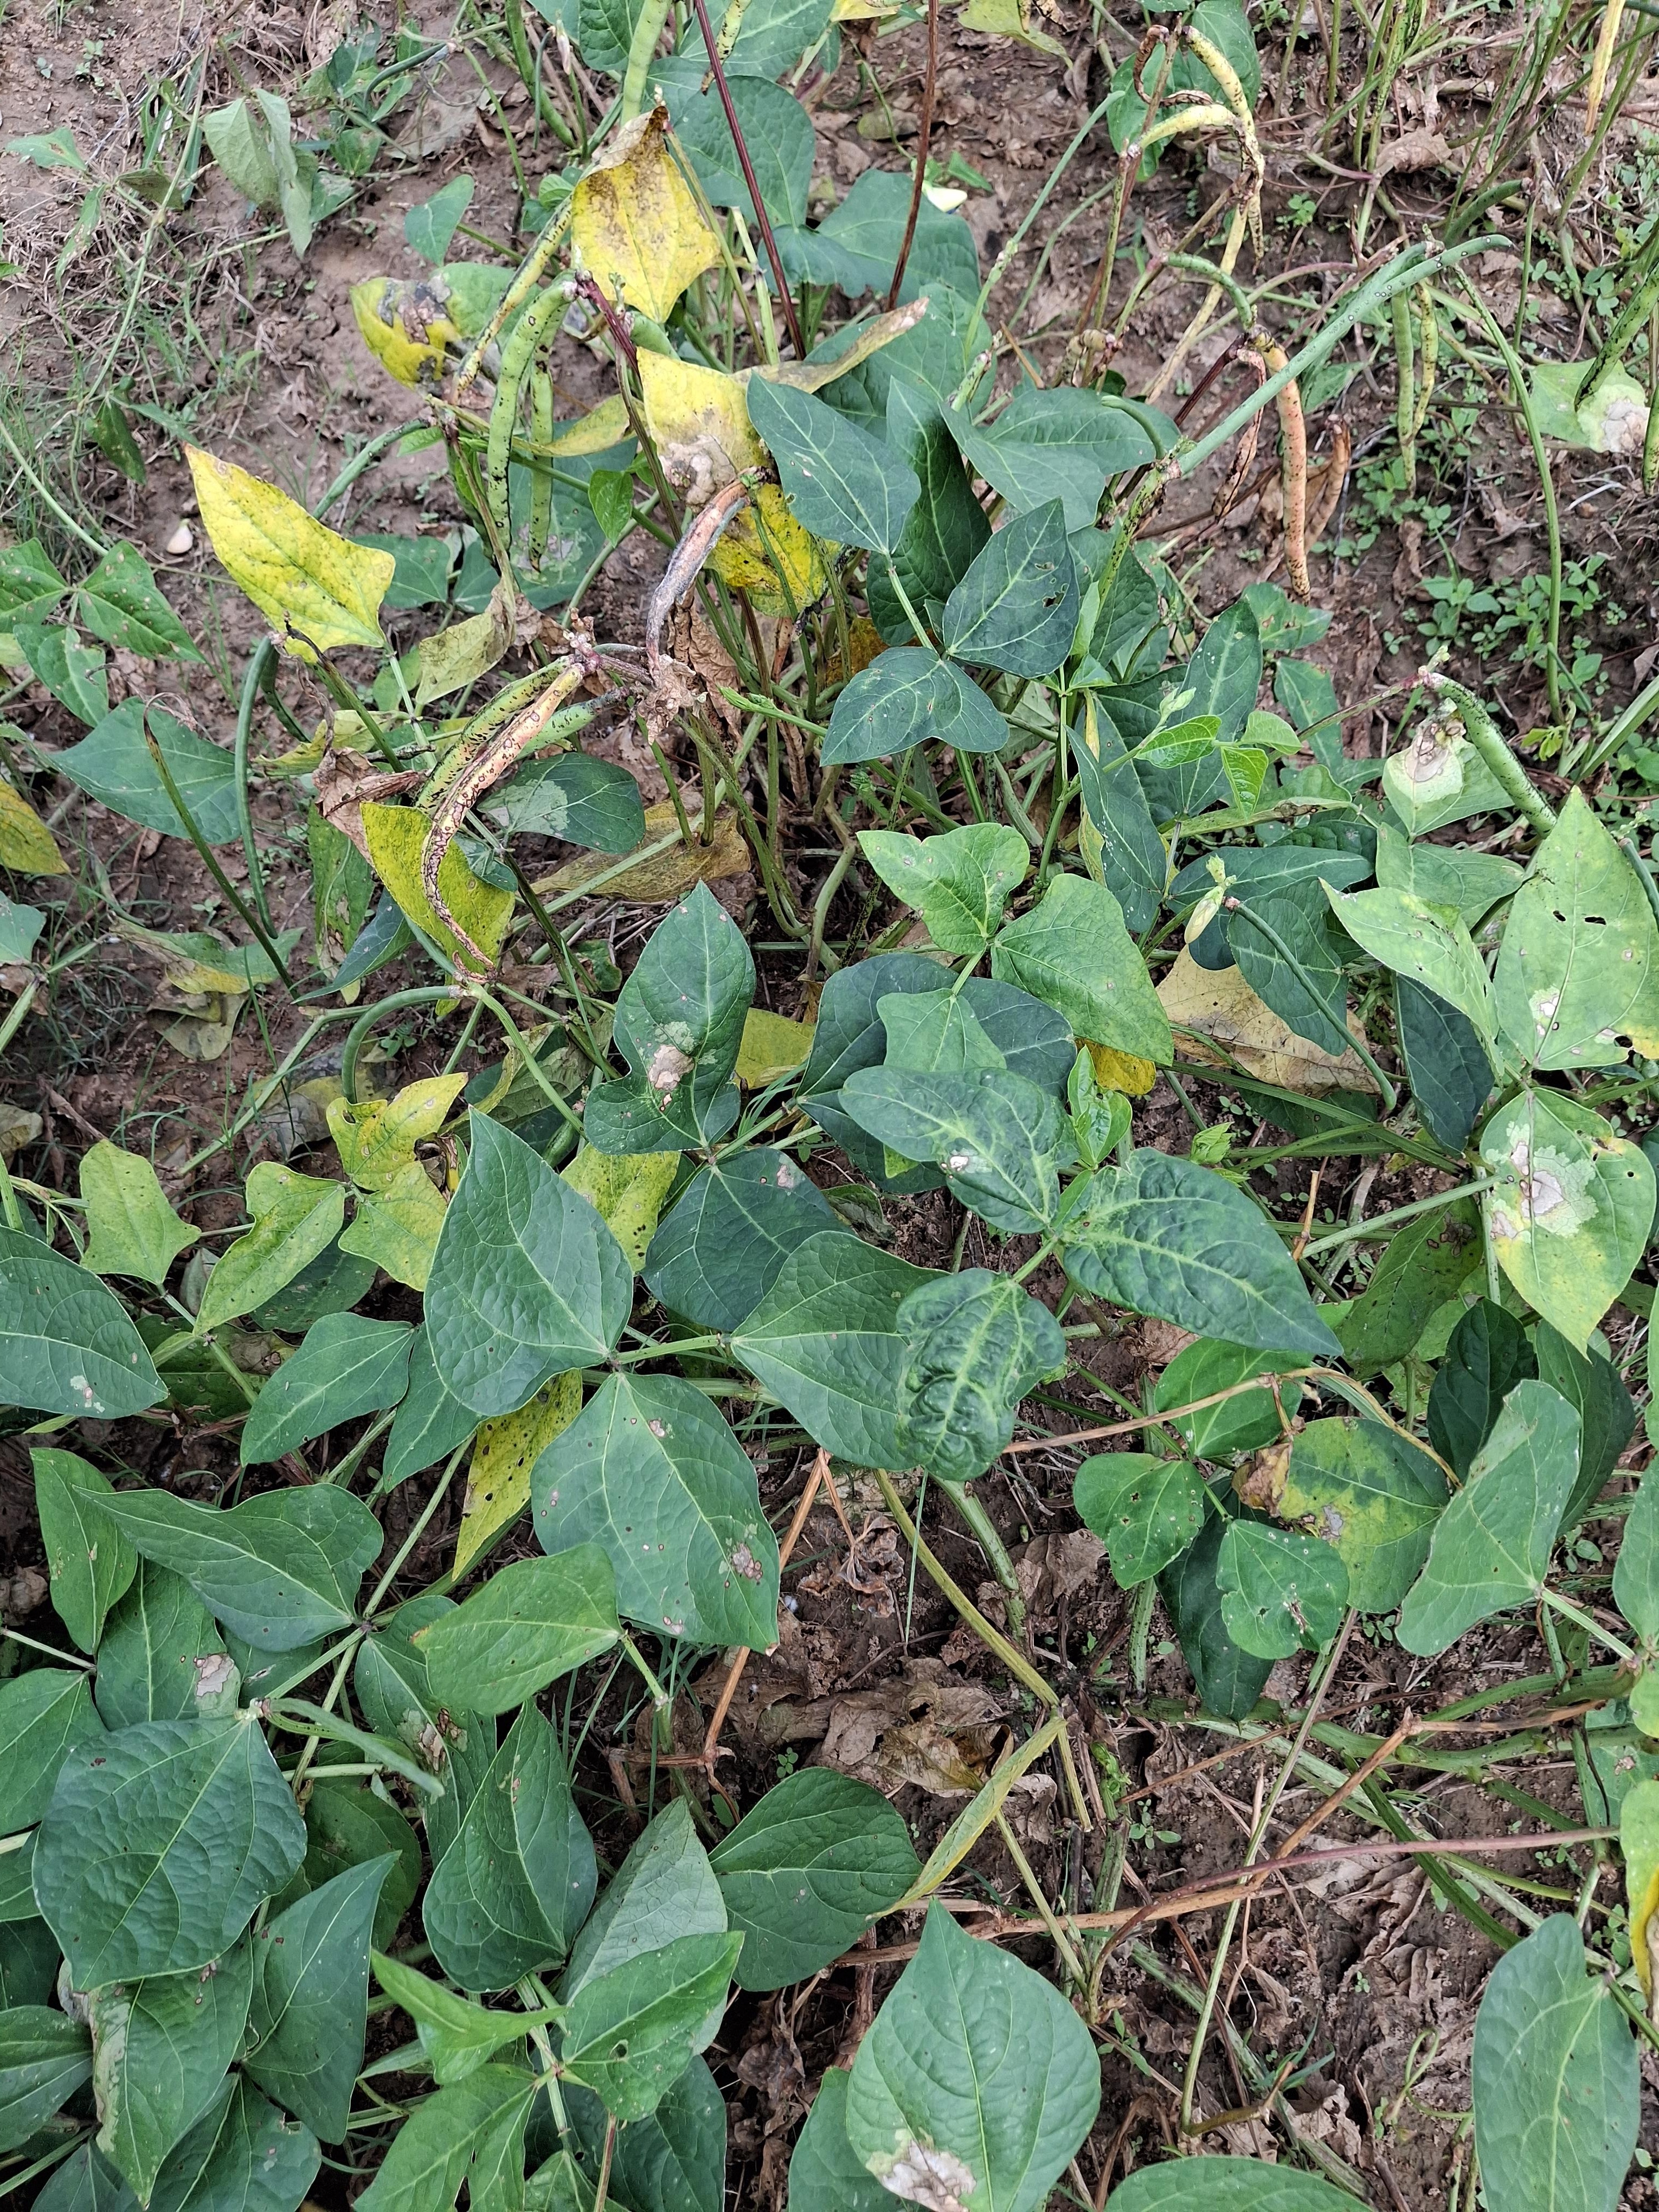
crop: cowpea
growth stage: maturity
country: Nigeria
